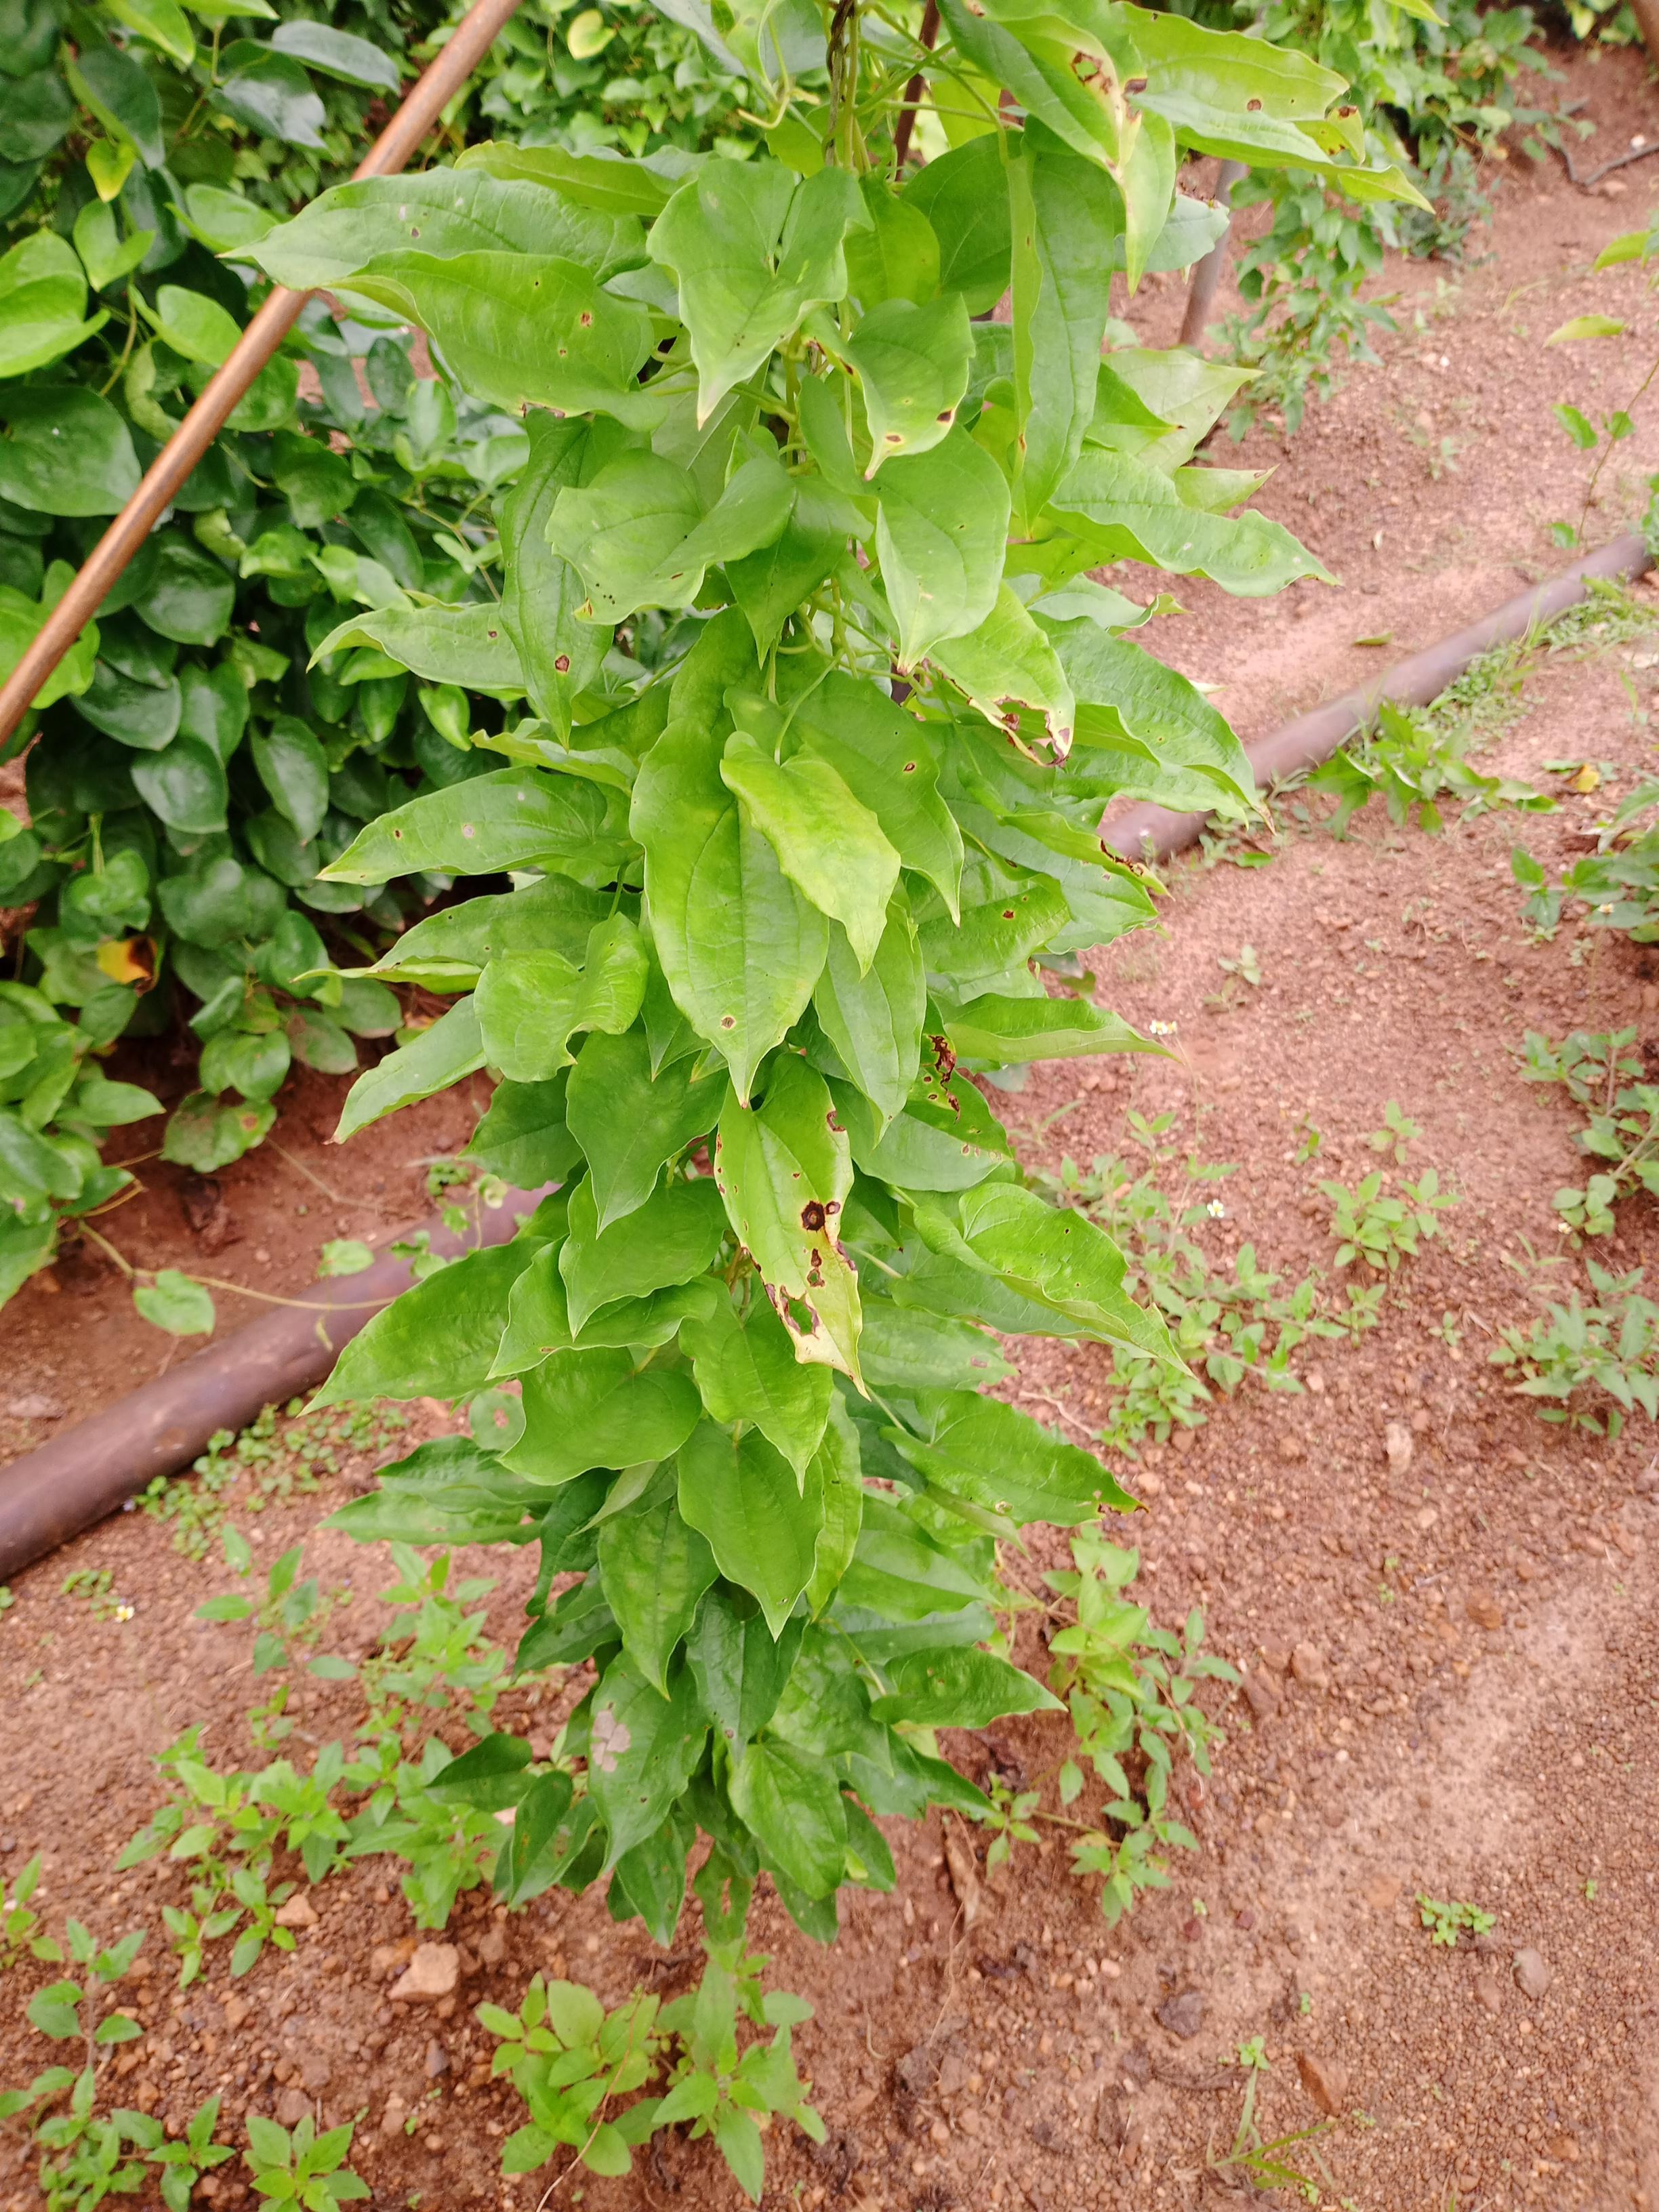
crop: yam
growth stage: vegetative
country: Nigeria
